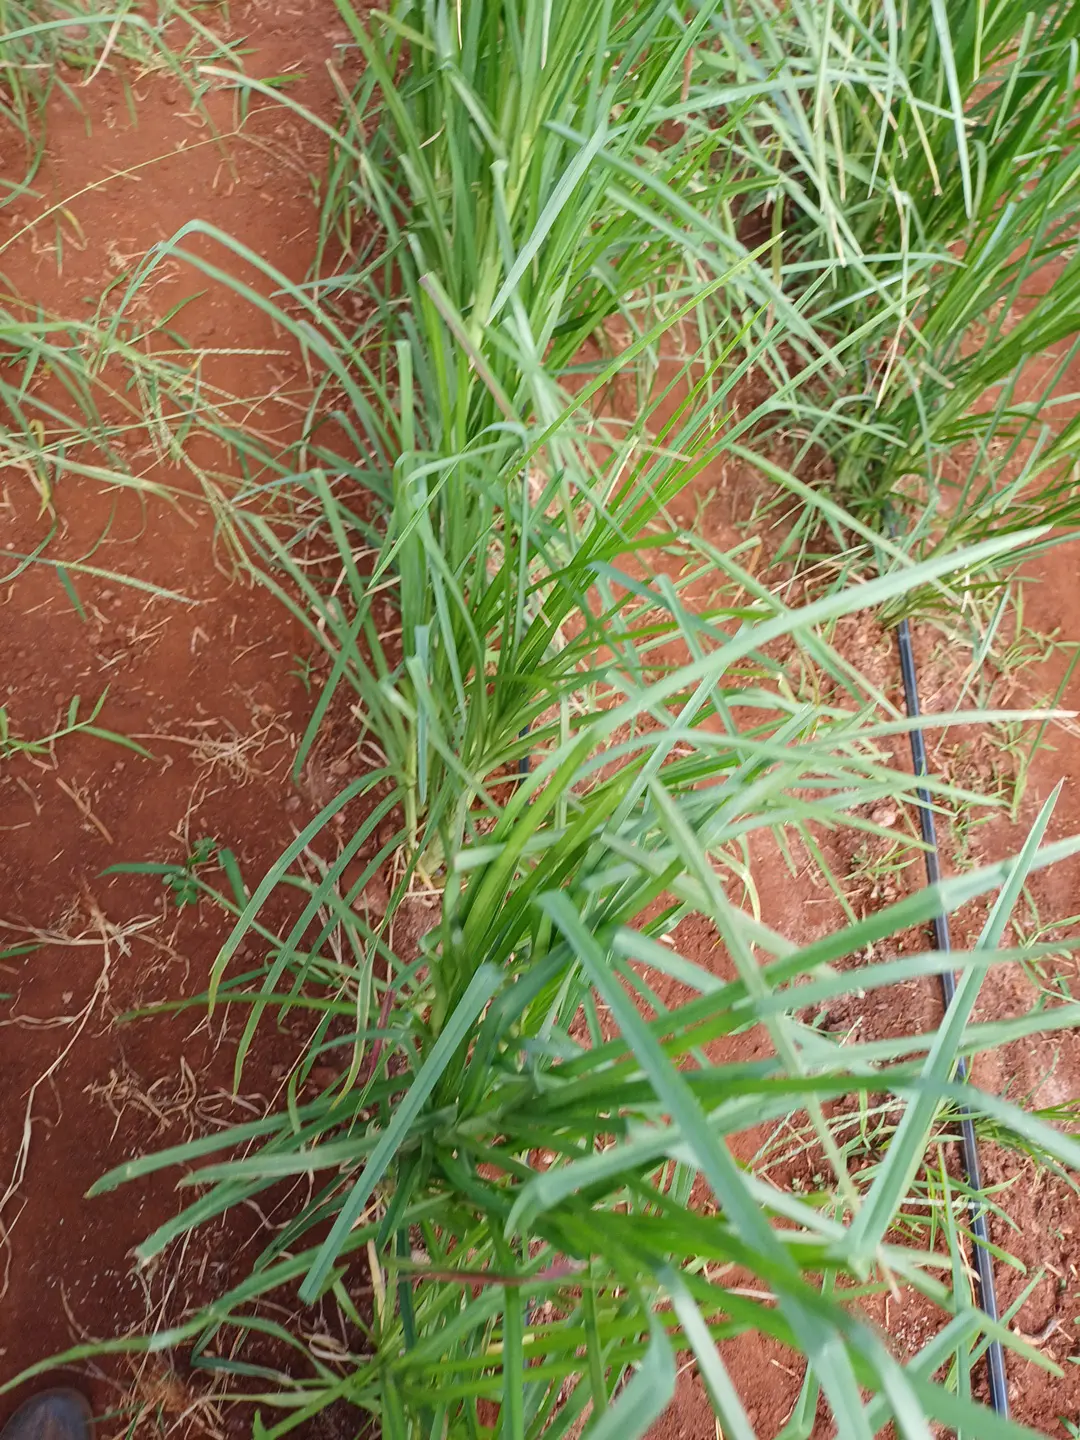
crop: finger millet
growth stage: flowering
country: Kenya
